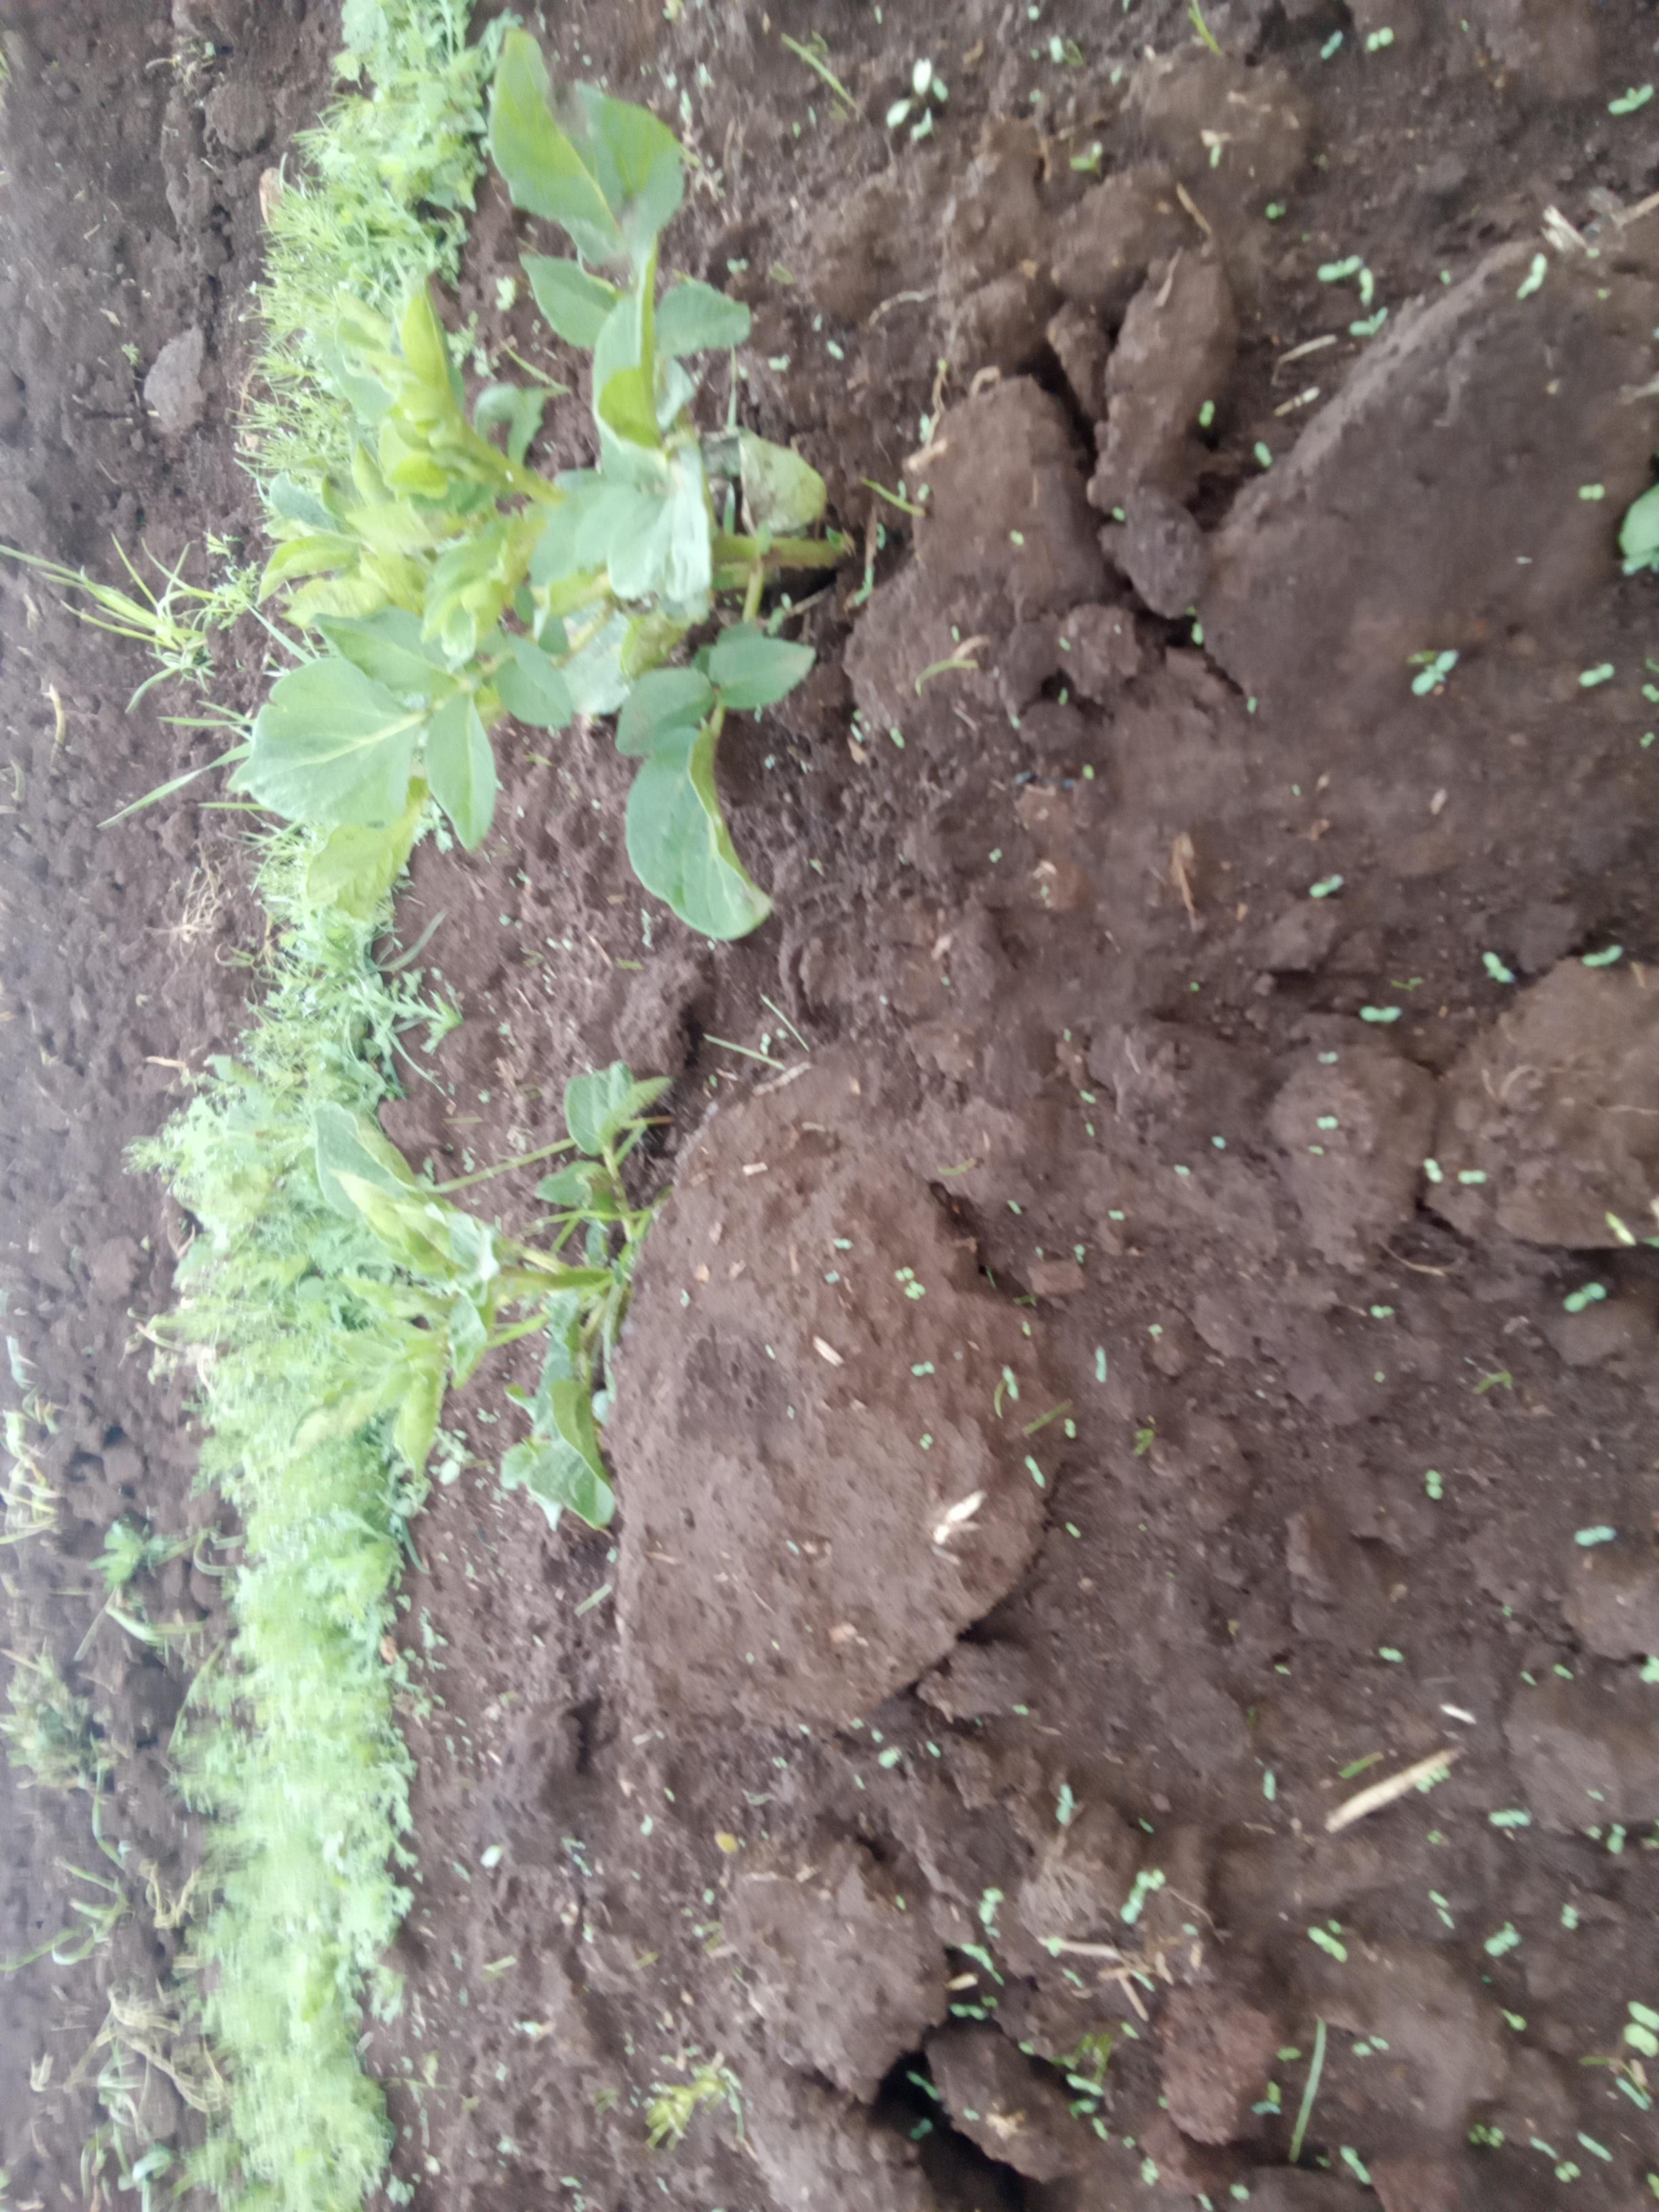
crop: potato
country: Kenya
